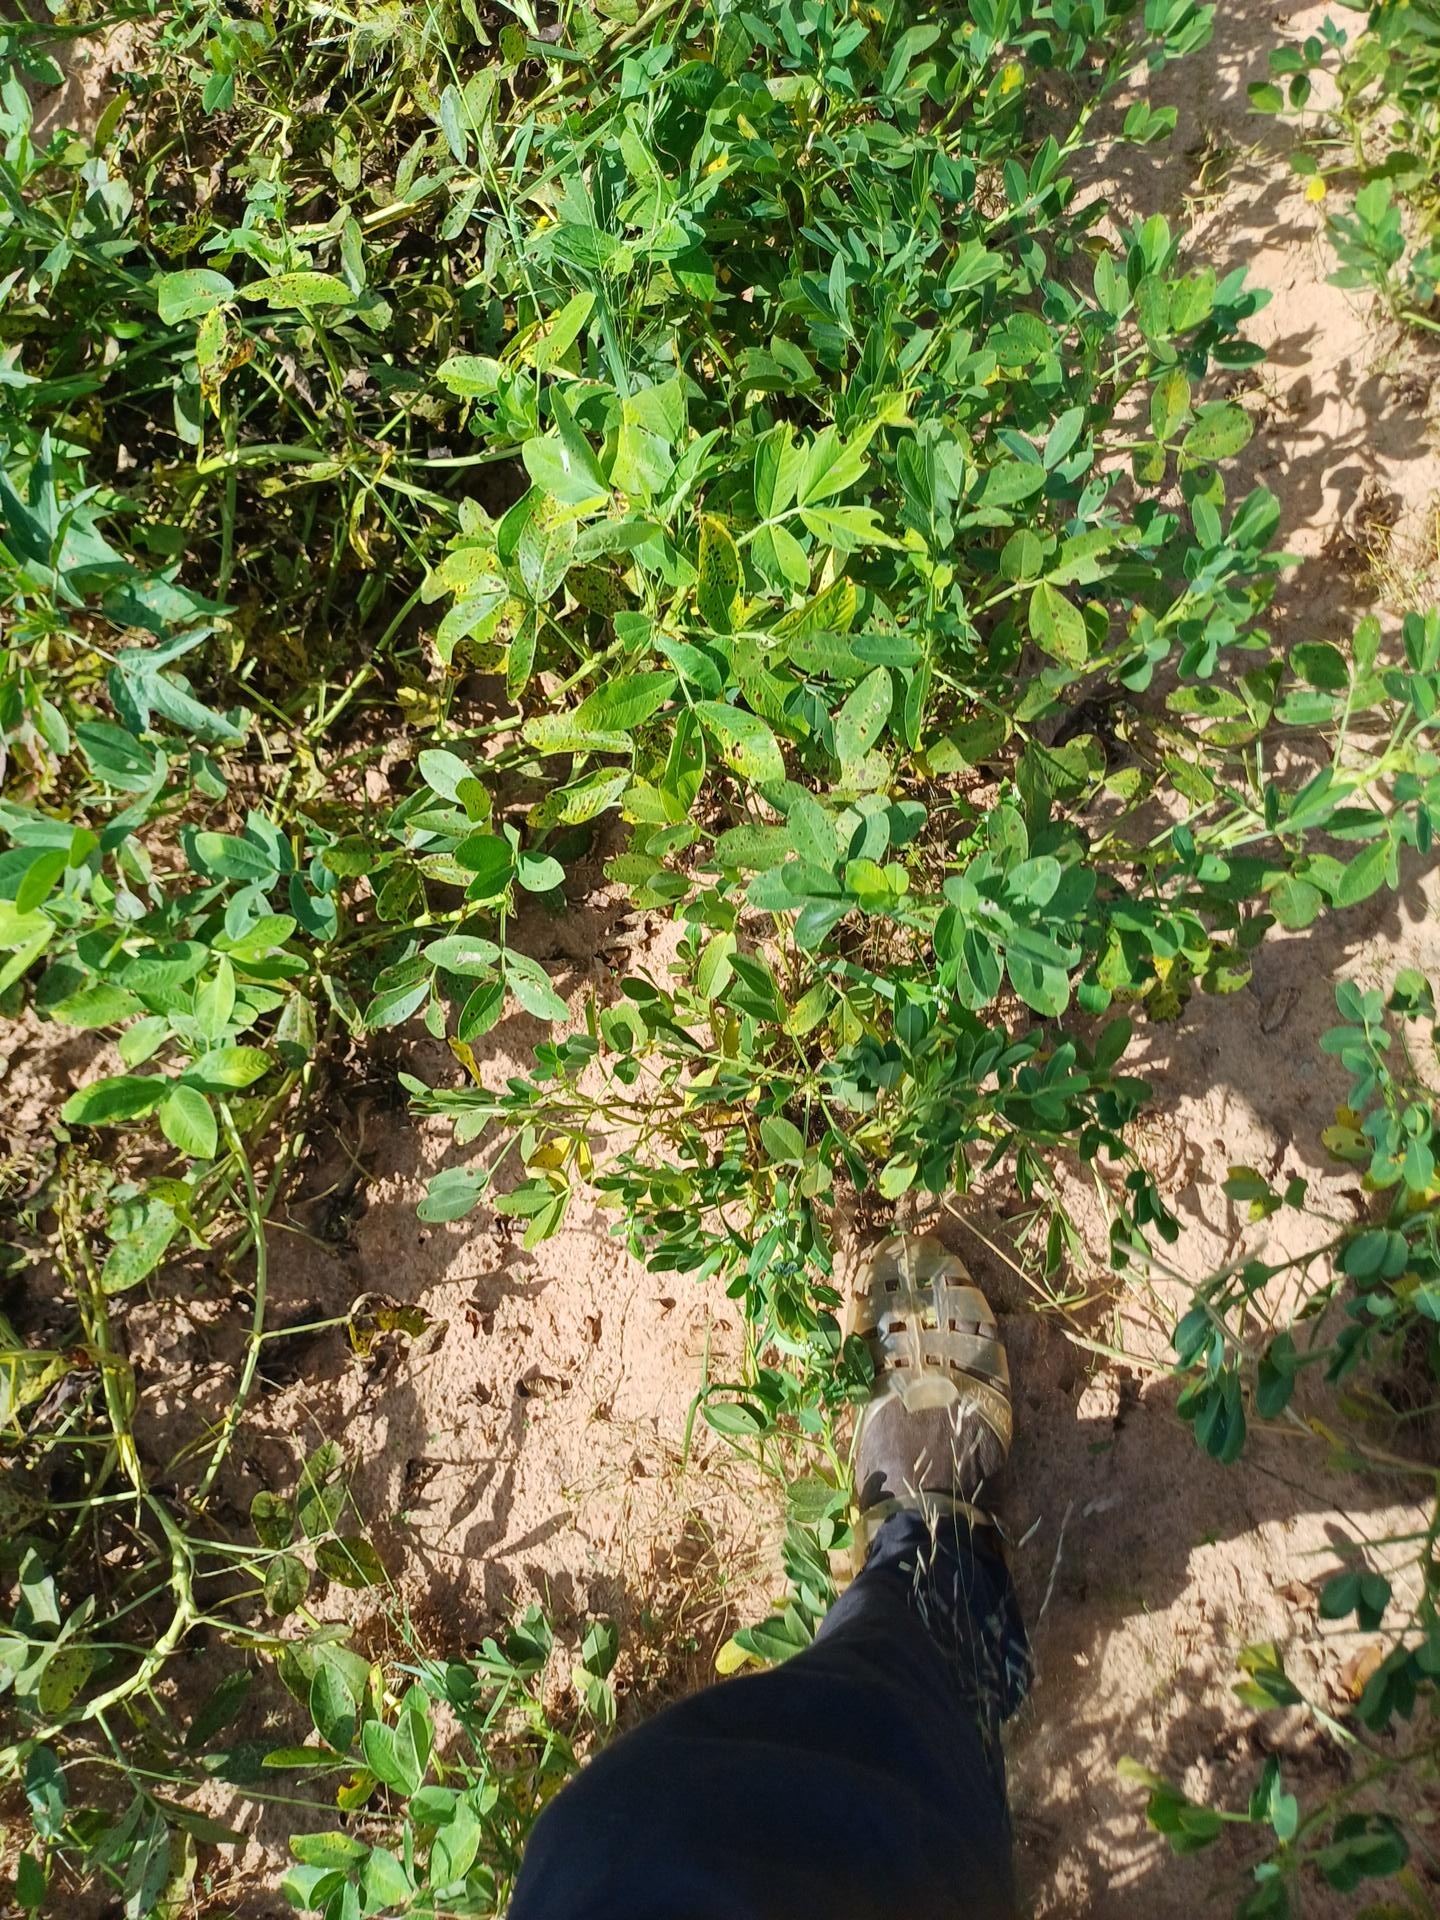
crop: groundnut
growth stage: flowering
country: Senegal
